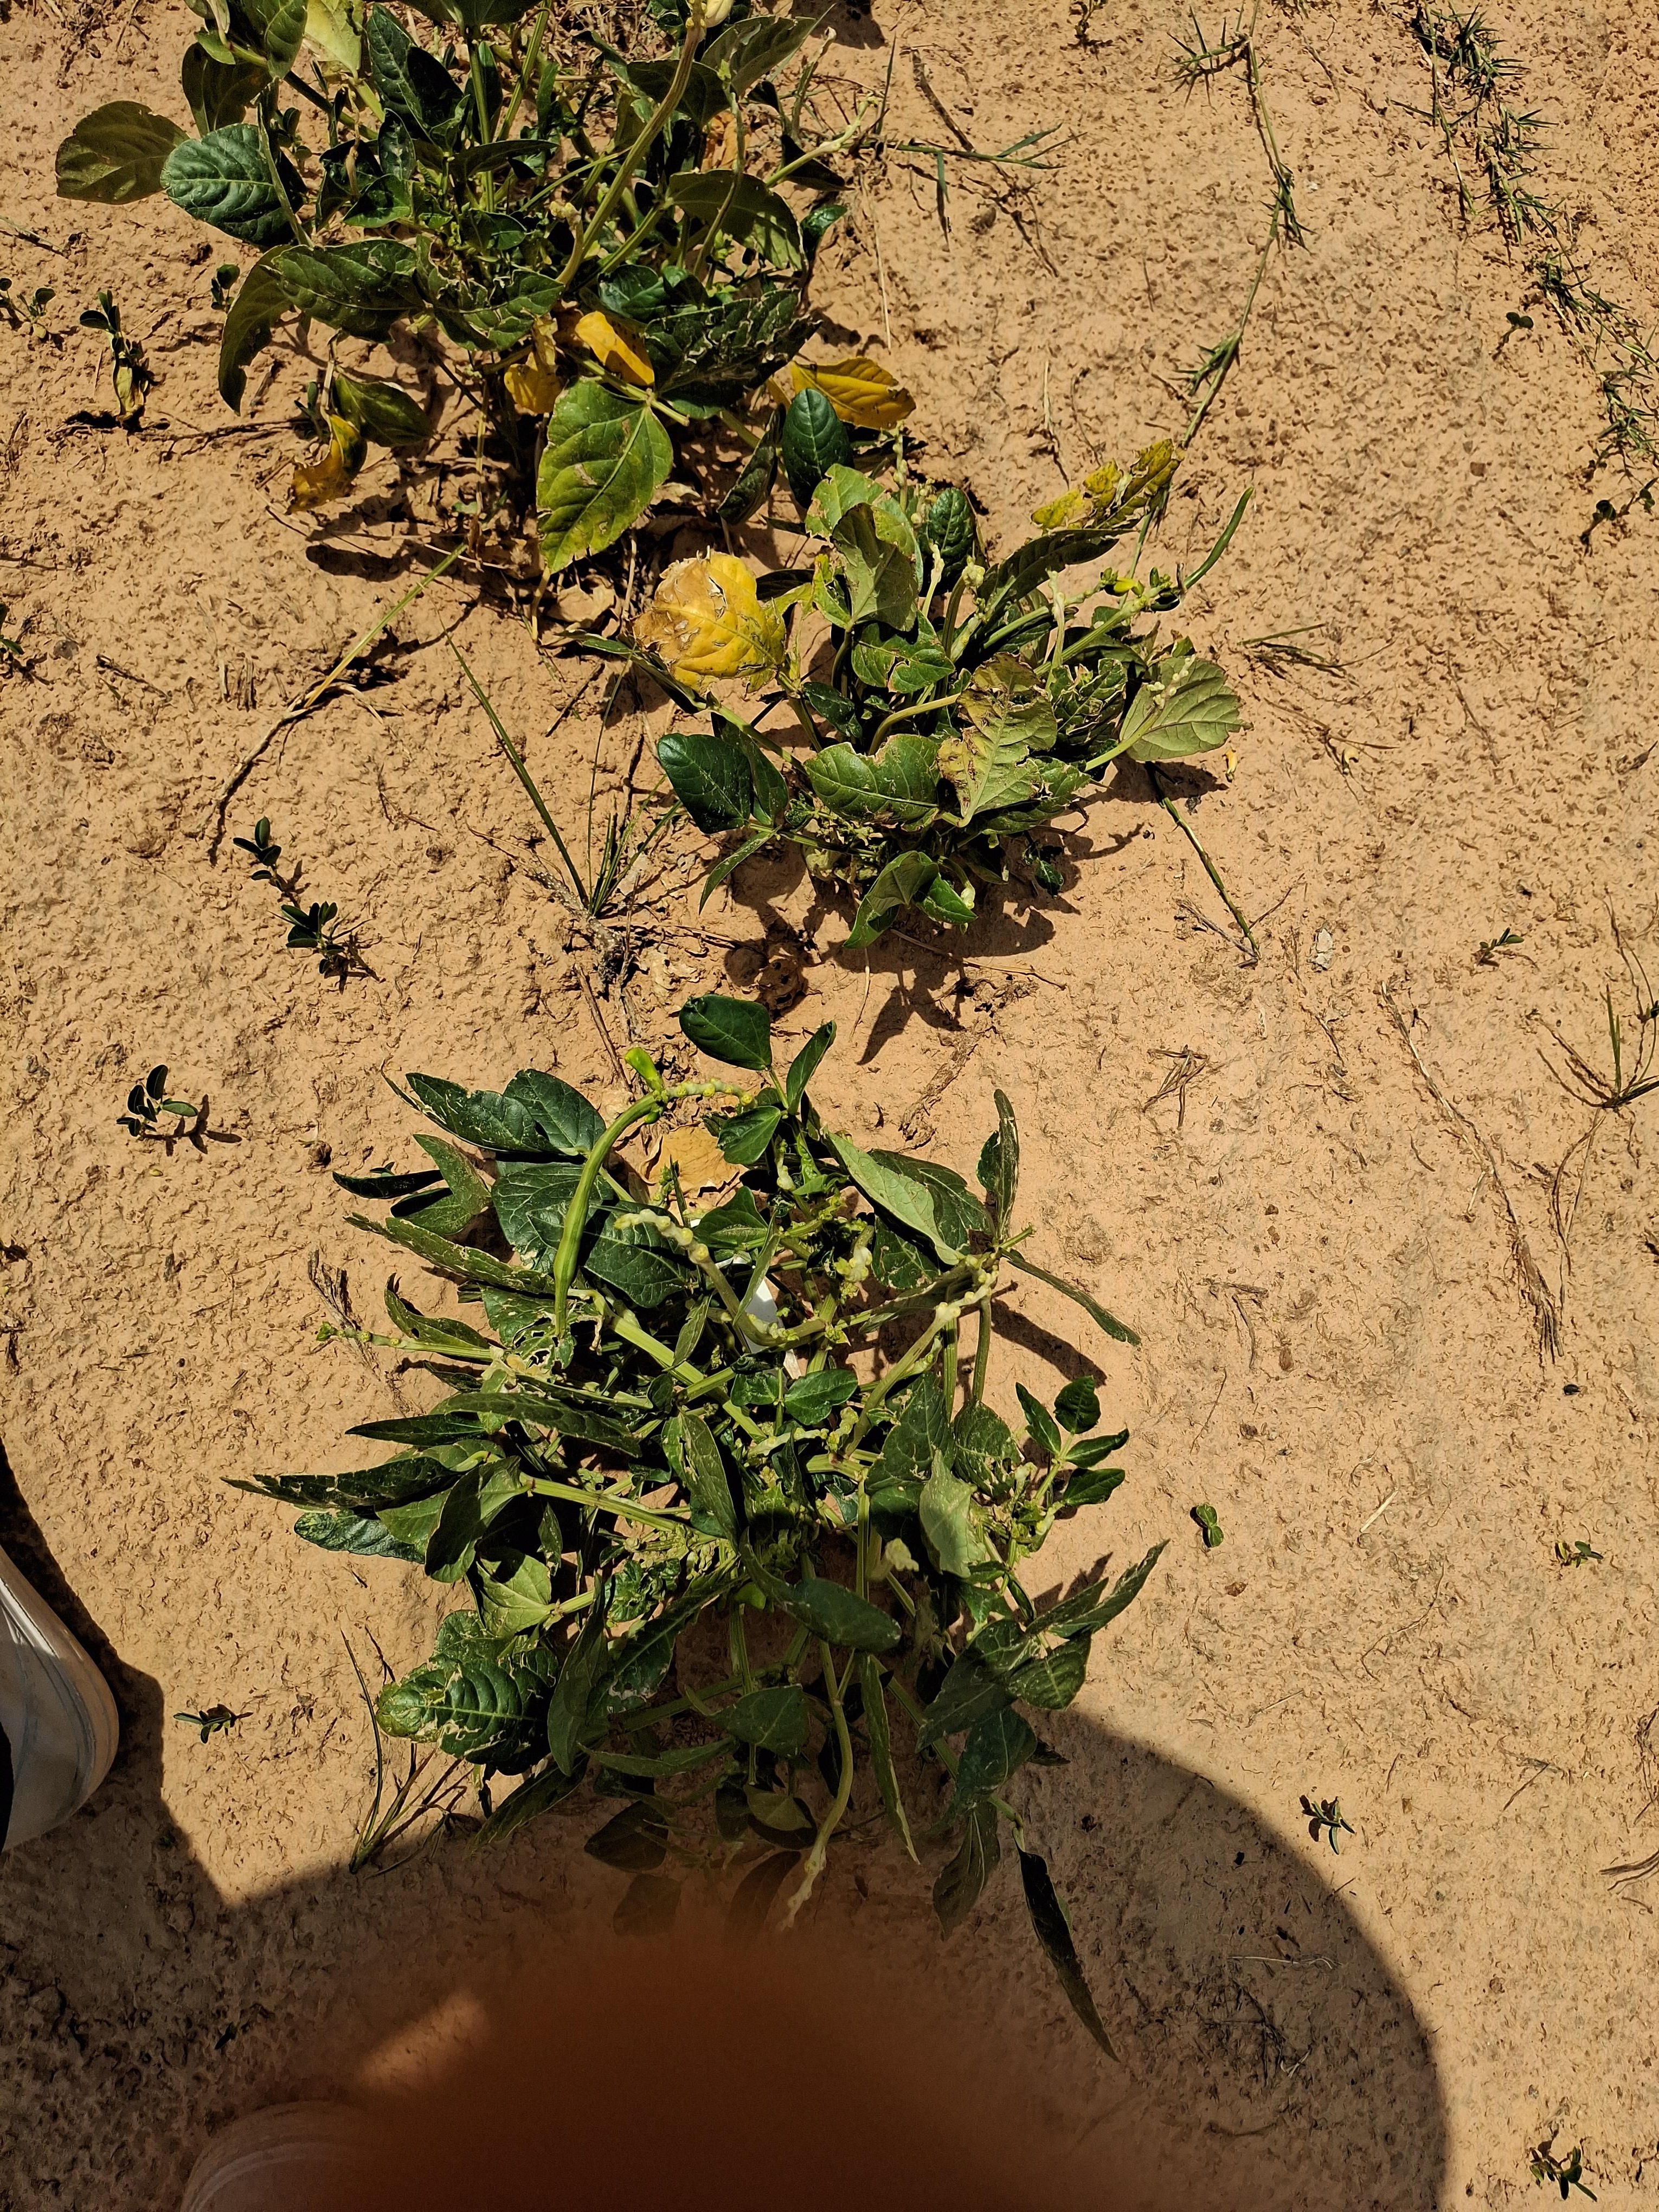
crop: cowpea
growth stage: harvest maturity
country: Nigeria
